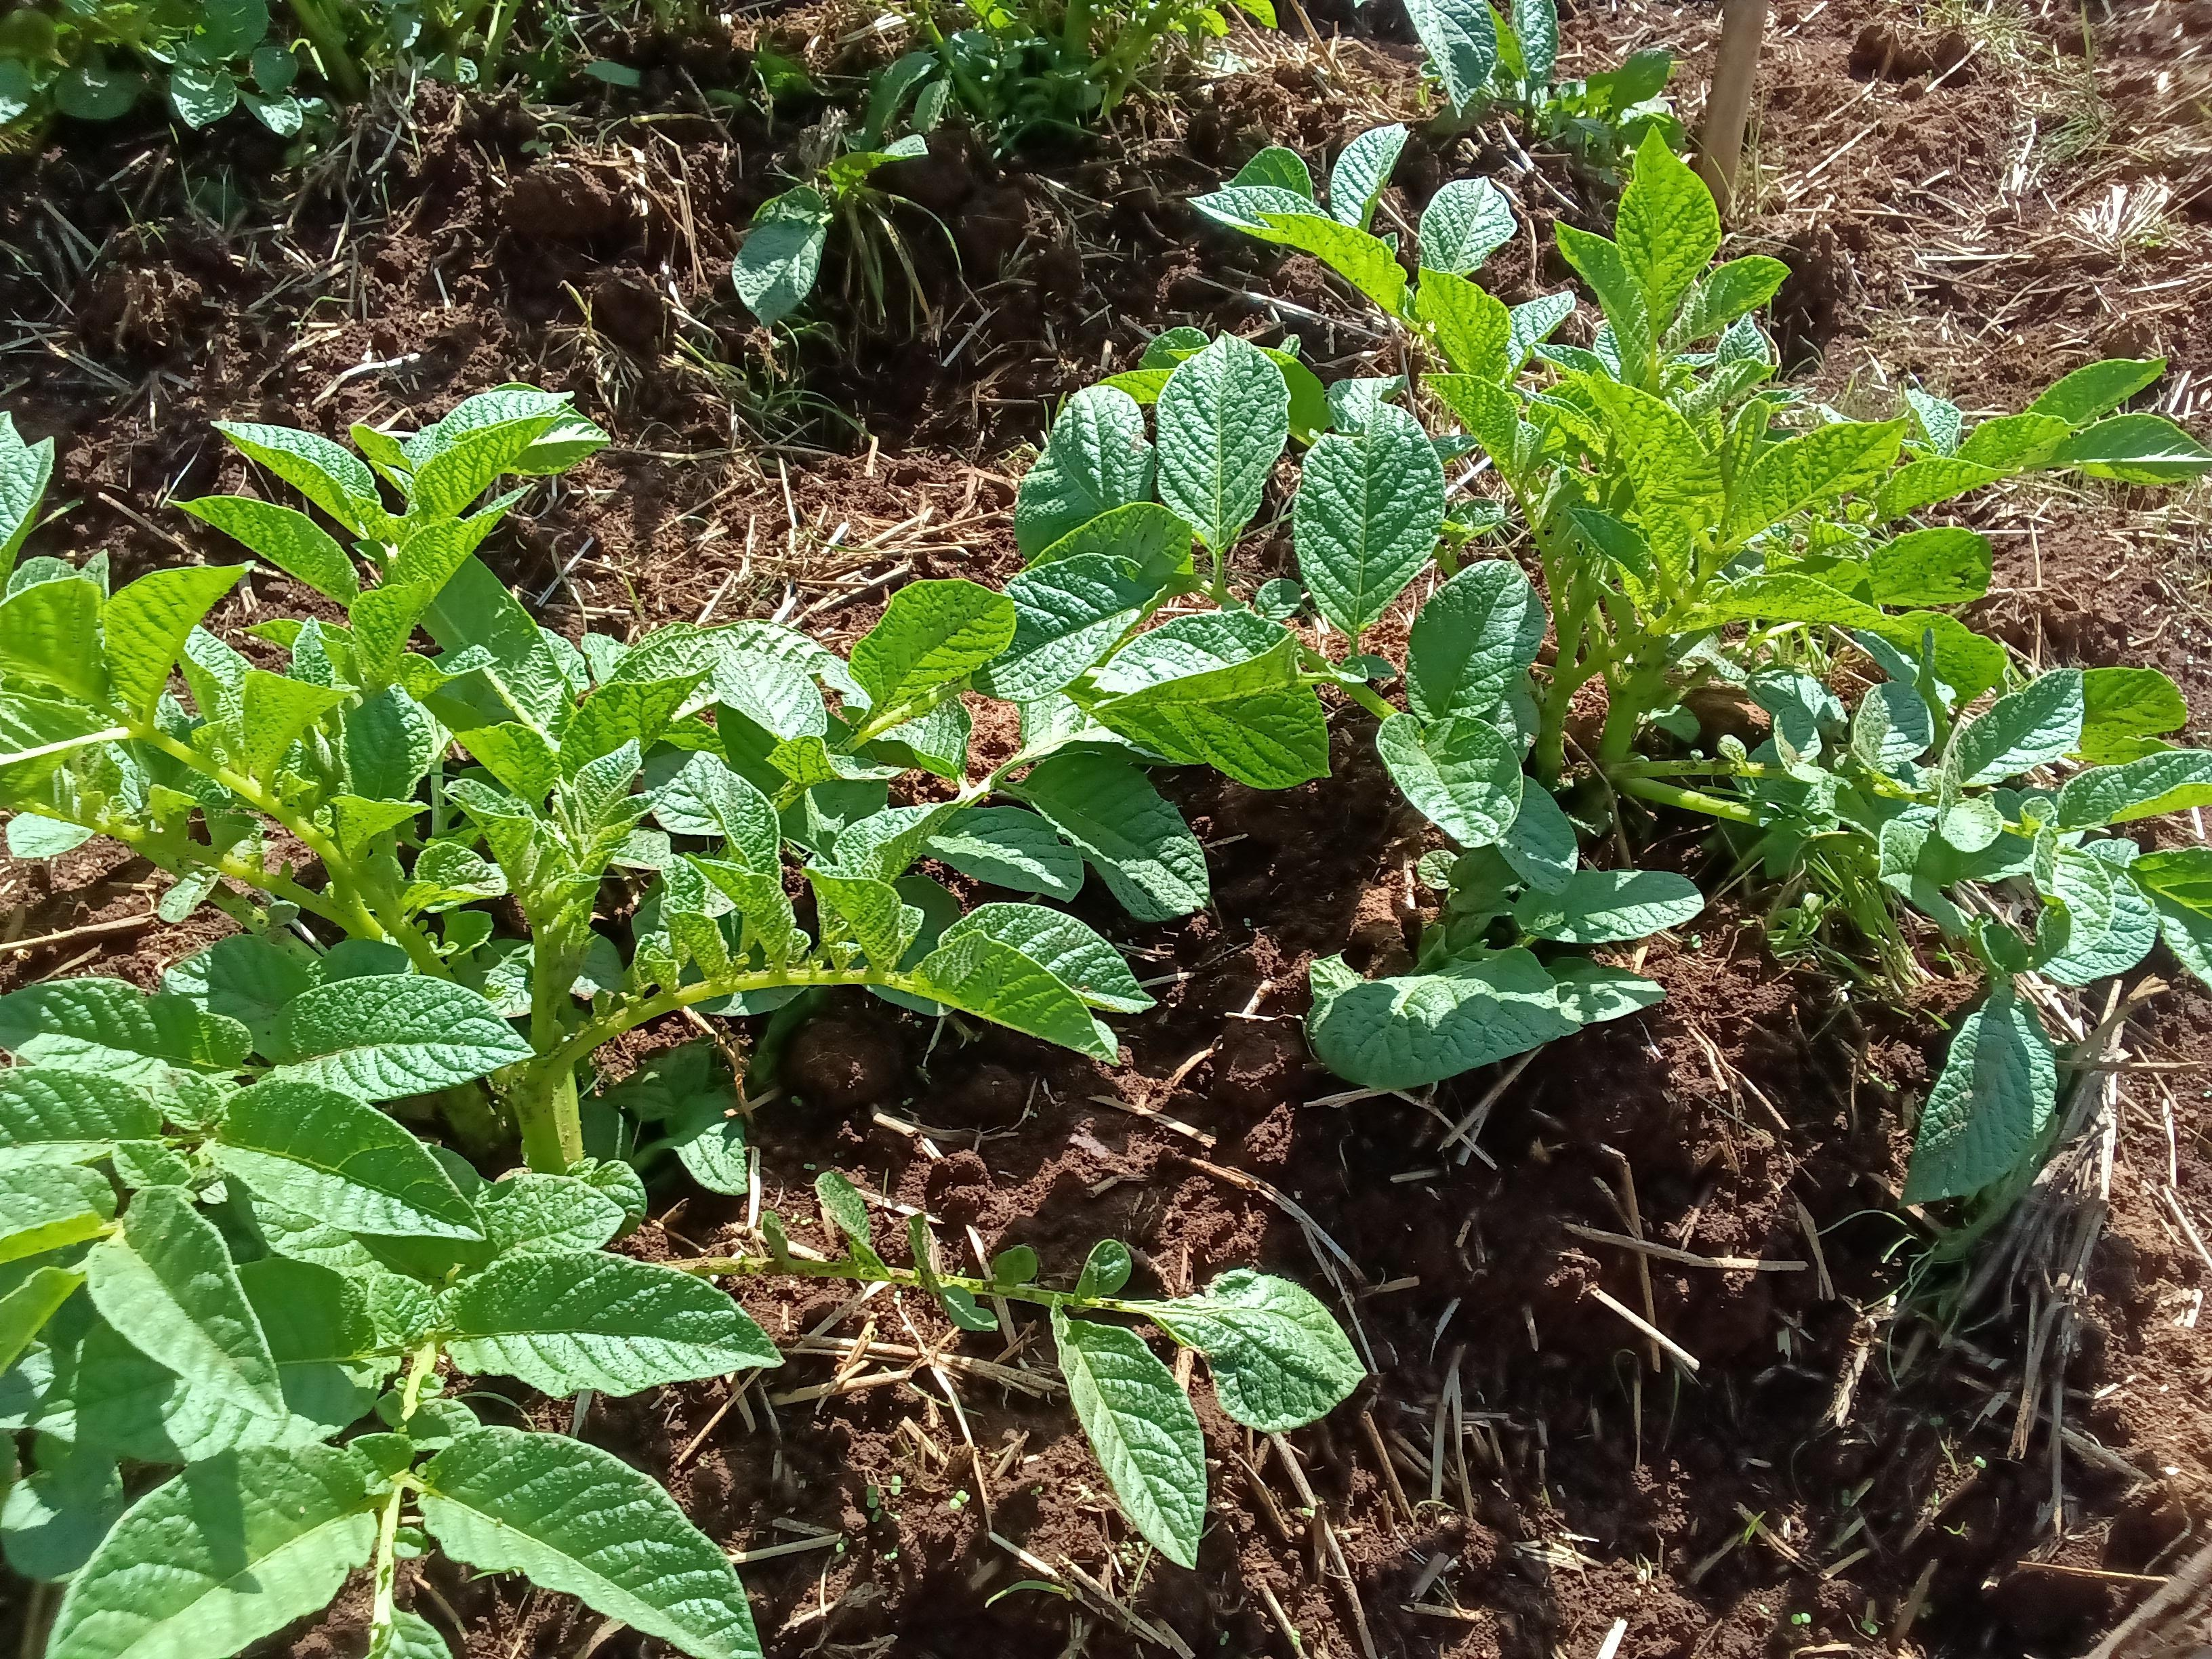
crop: potato
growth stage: vegetative
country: Kenya
